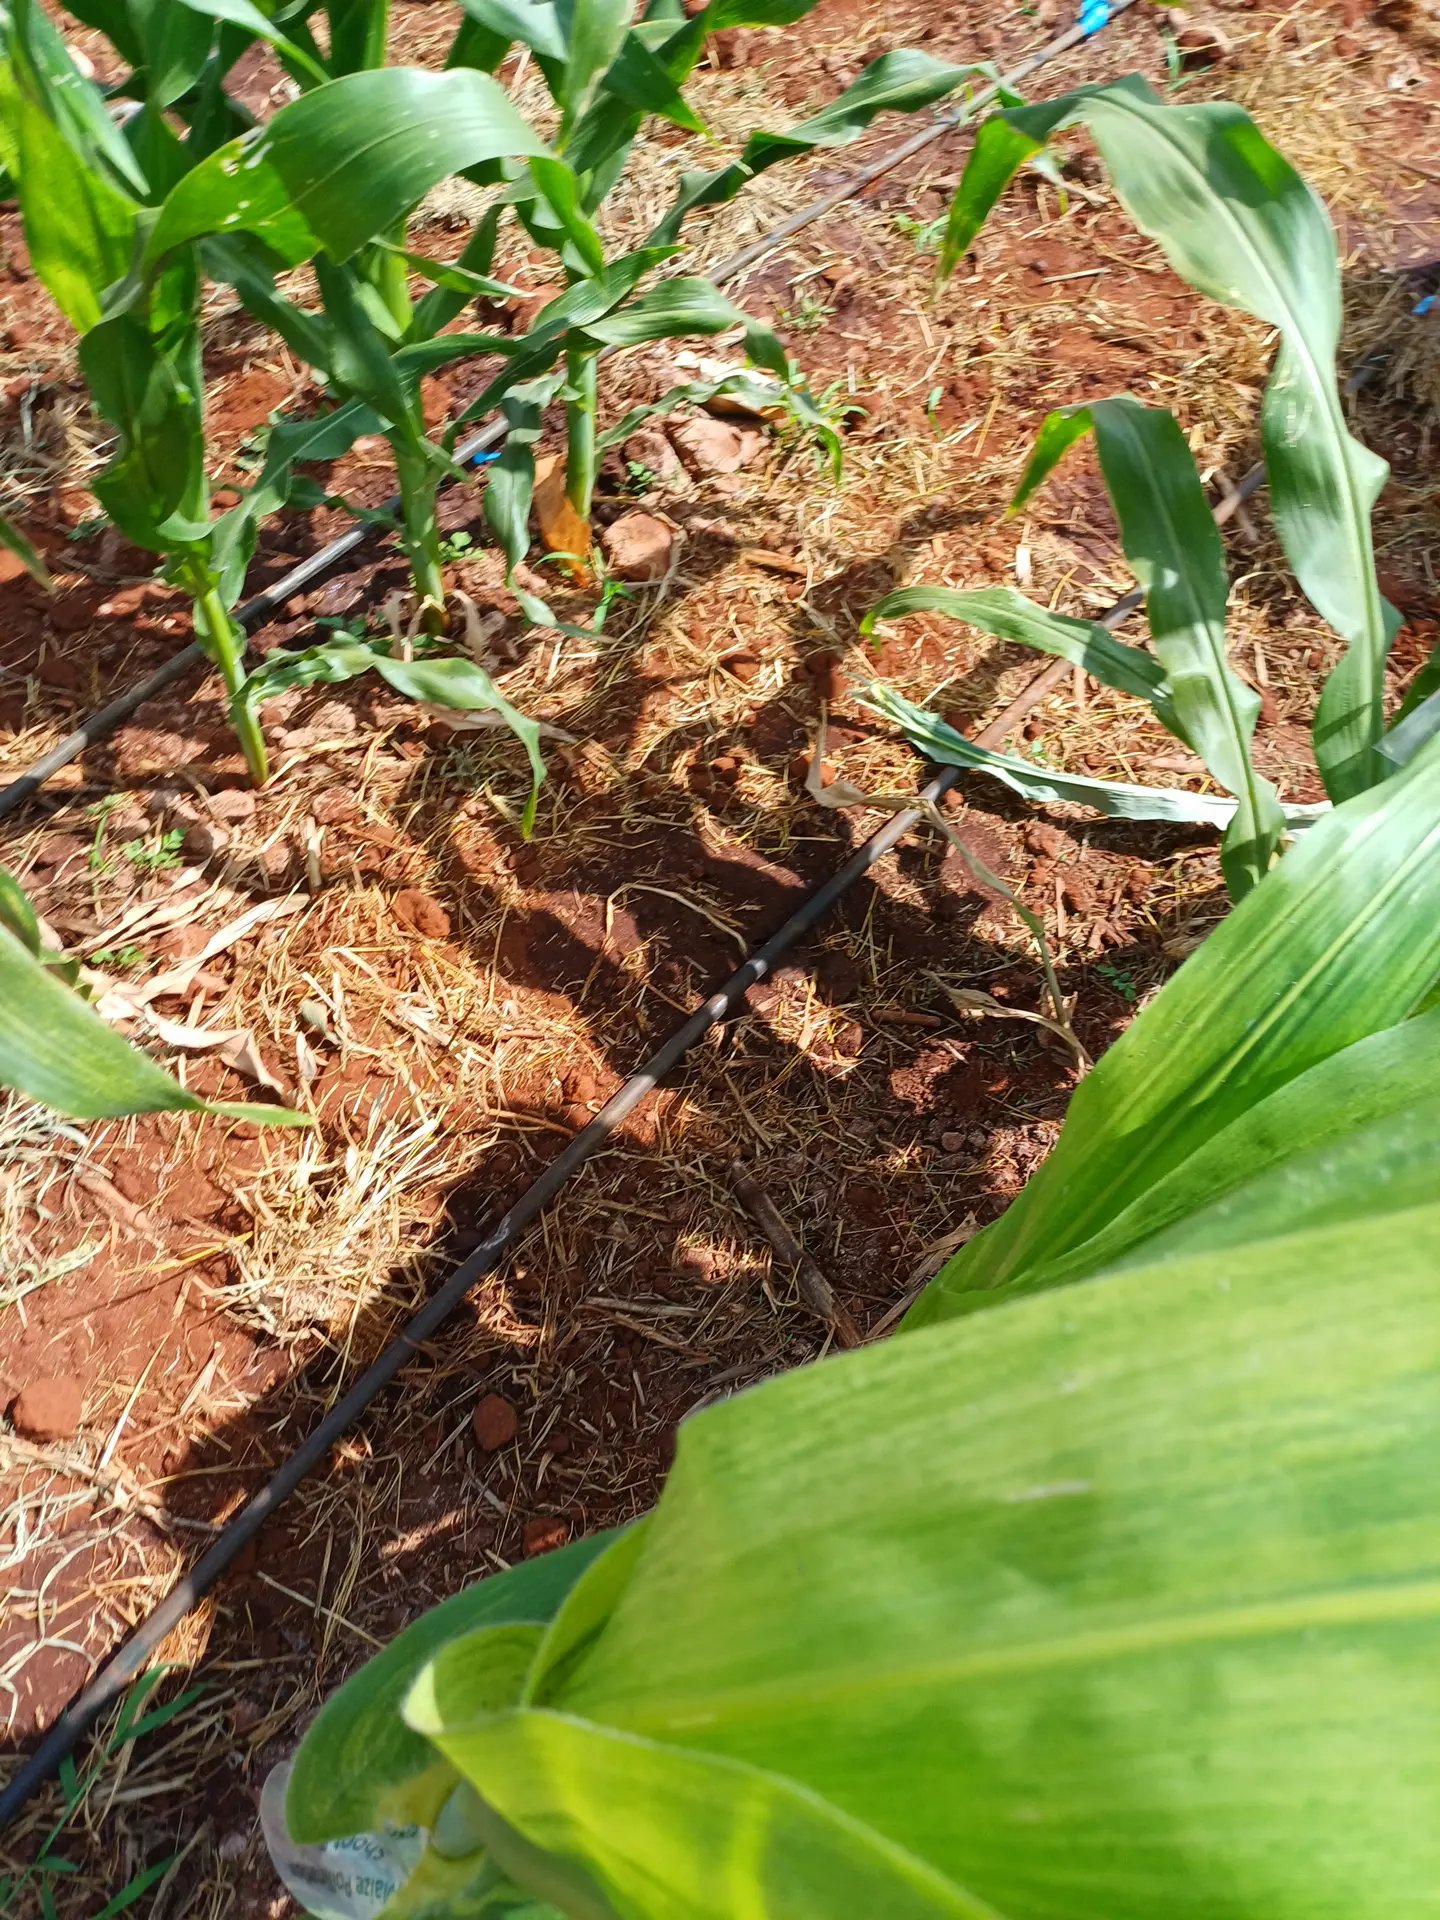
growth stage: vegetative
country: Kenya
